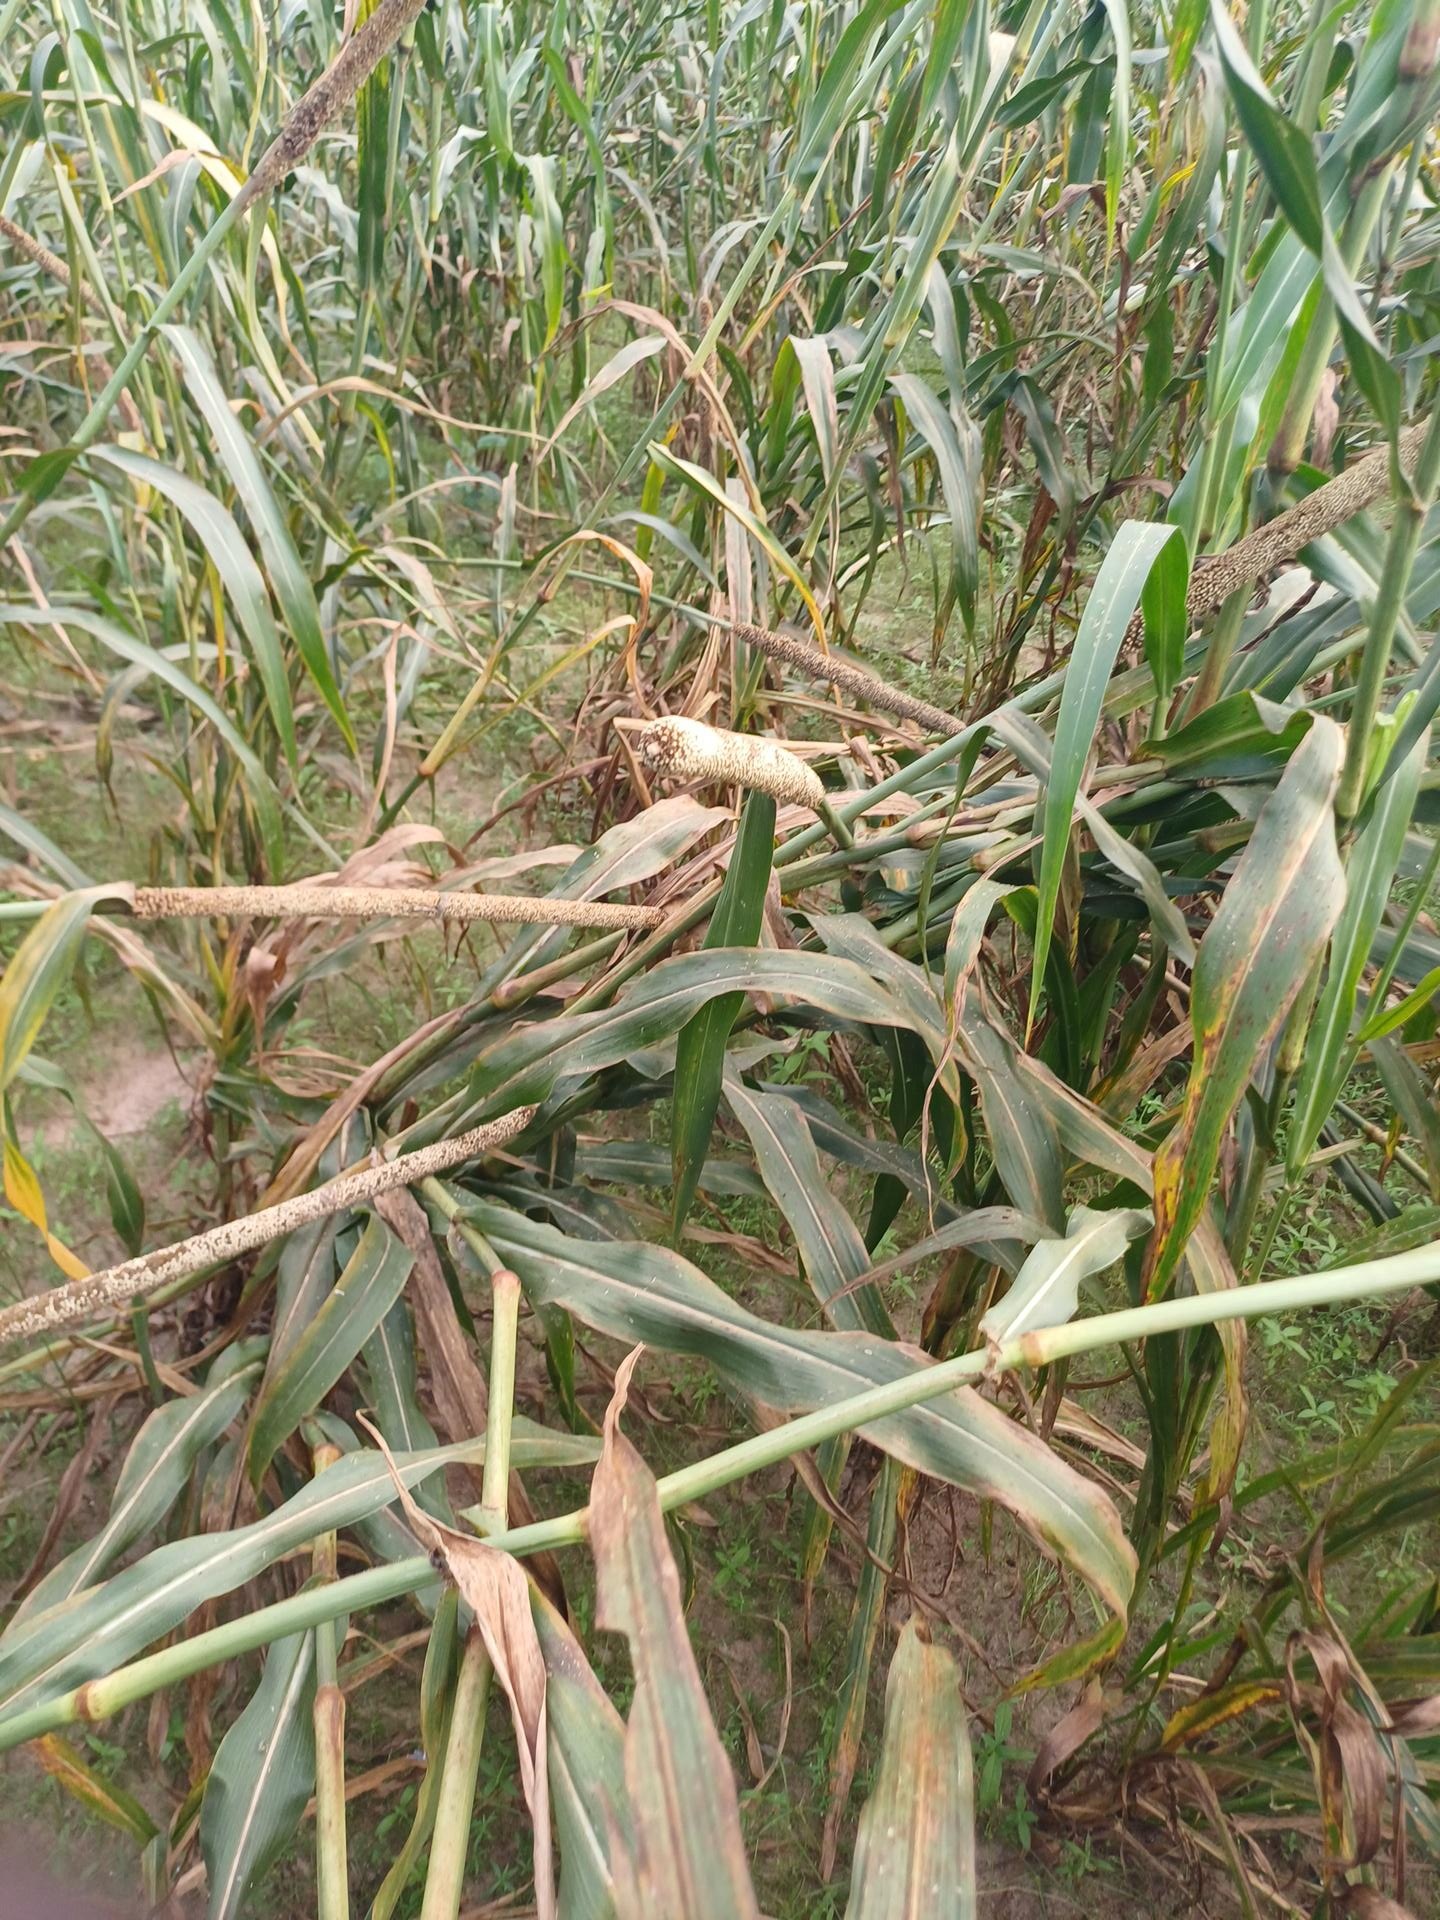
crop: pearl millet
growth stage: filling grain
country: Senegal
